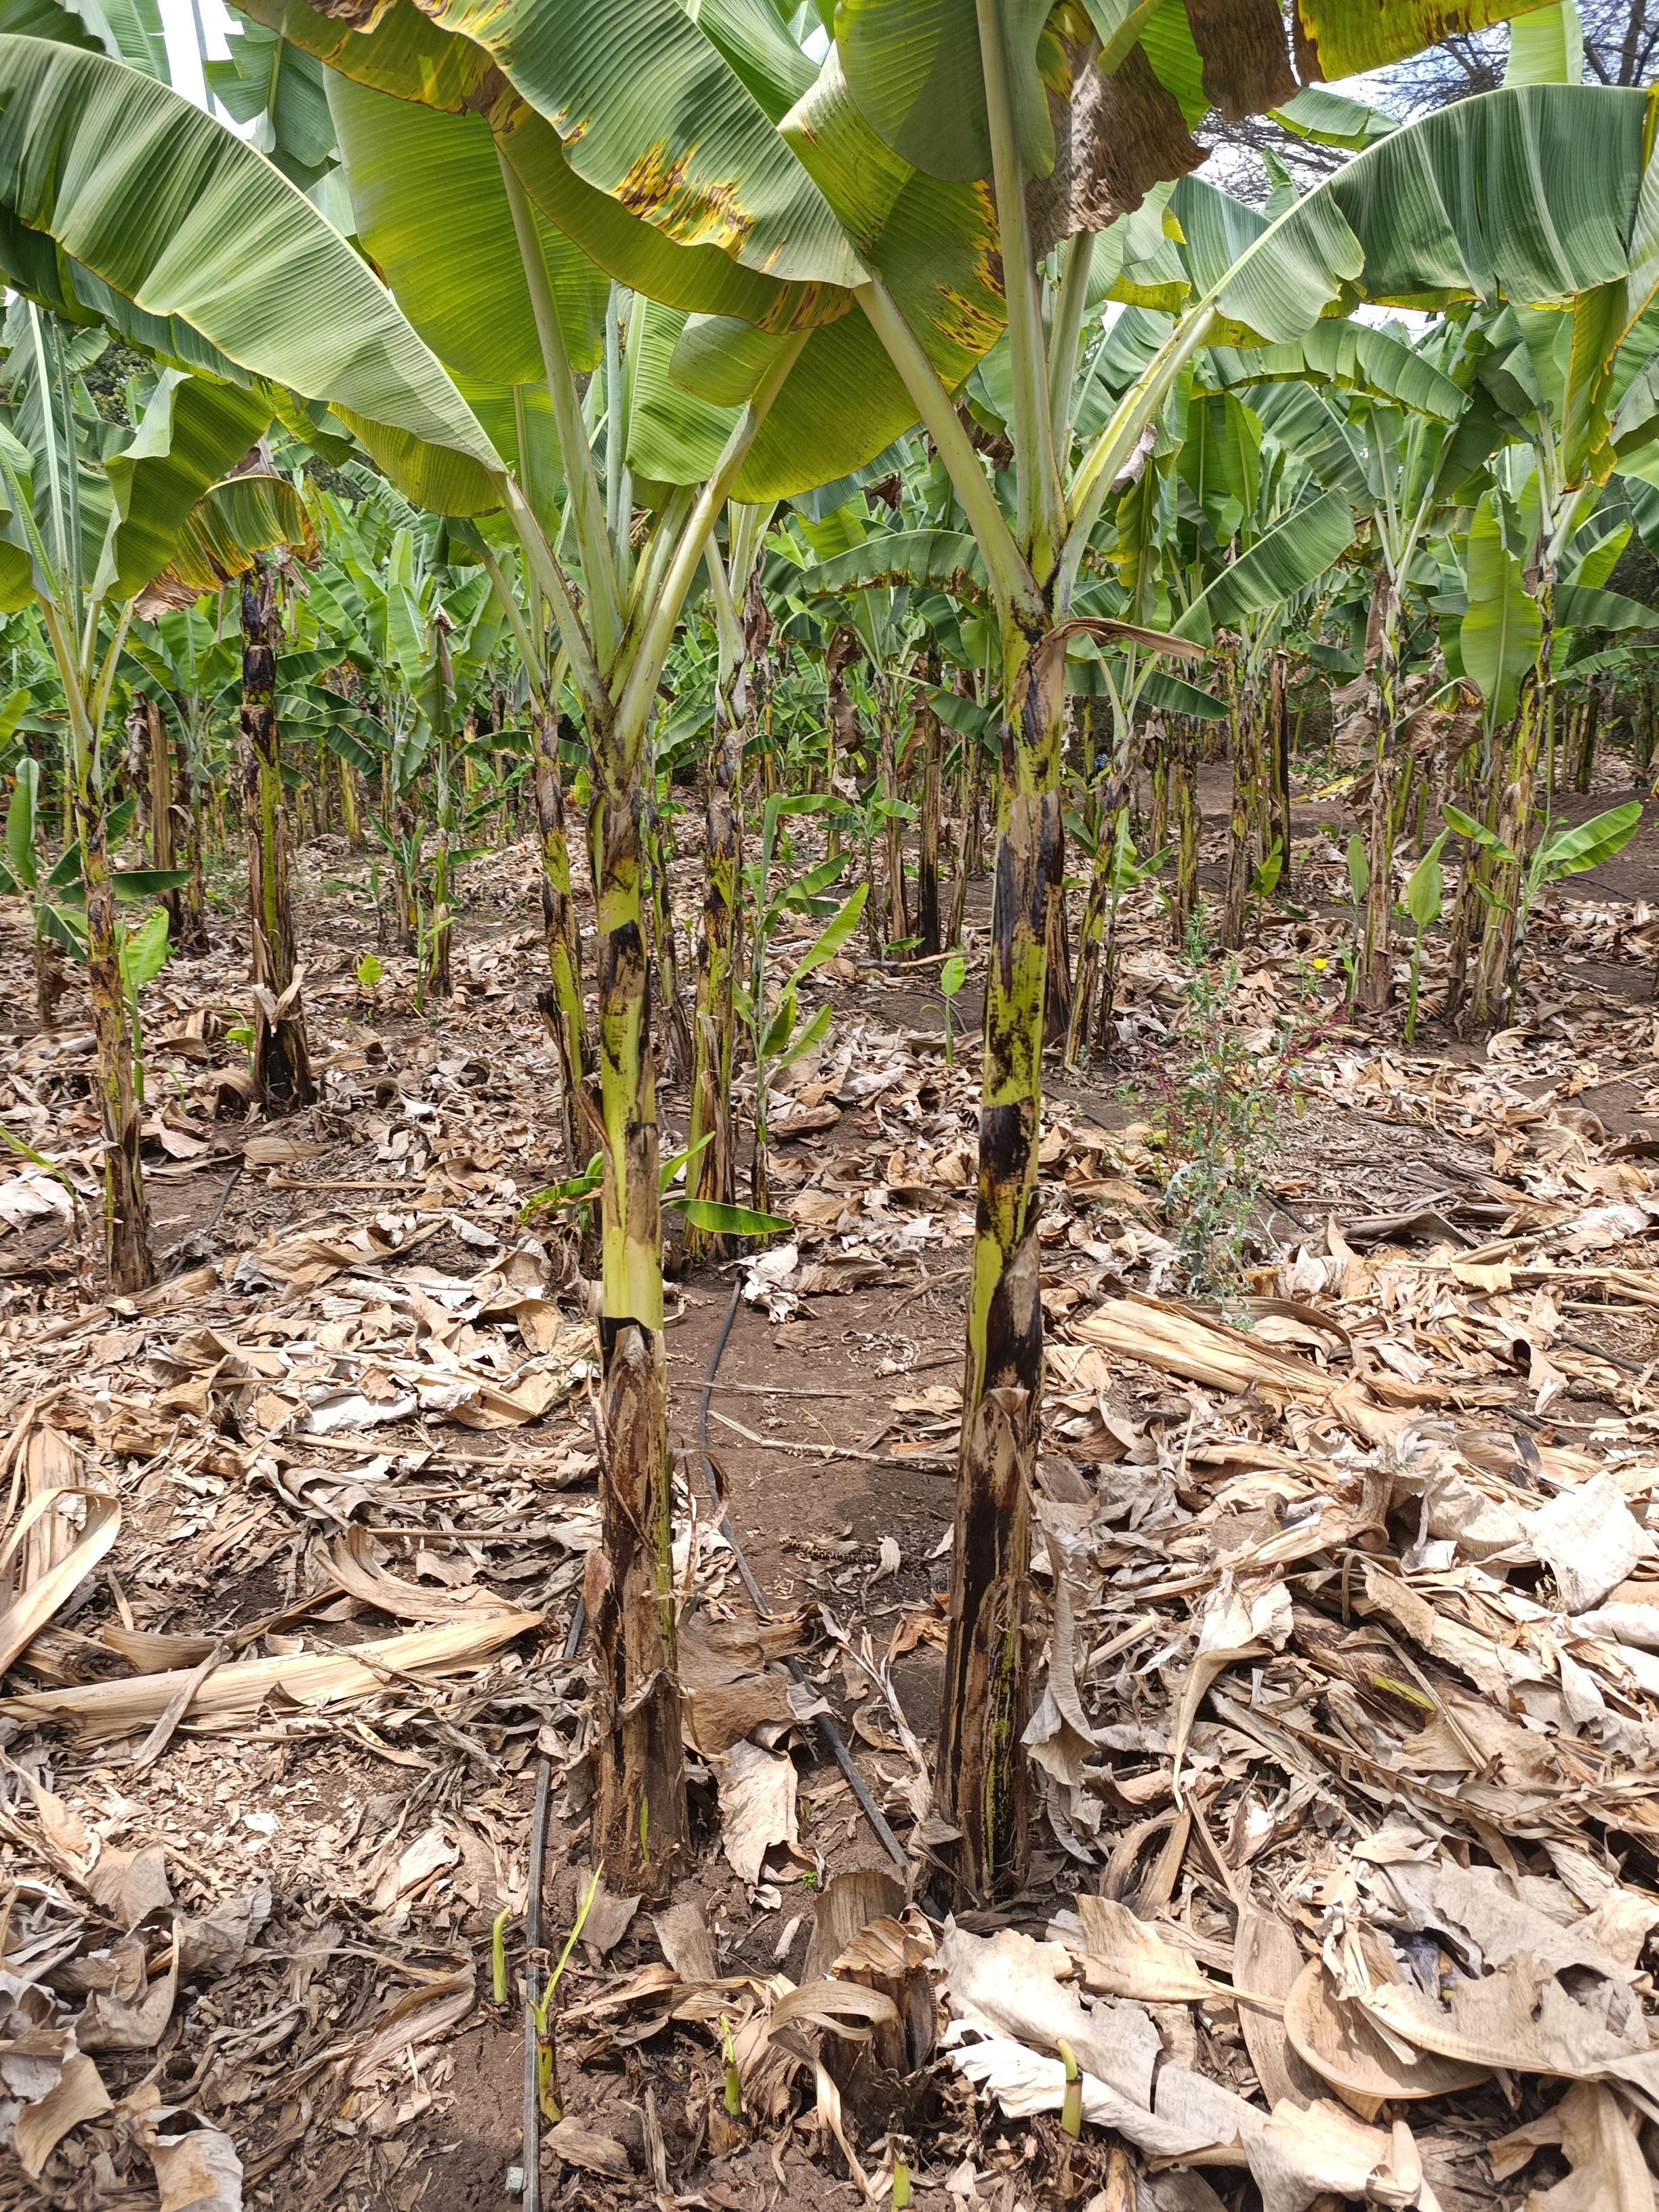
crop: banana
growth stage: vegetative
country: Tanzania
